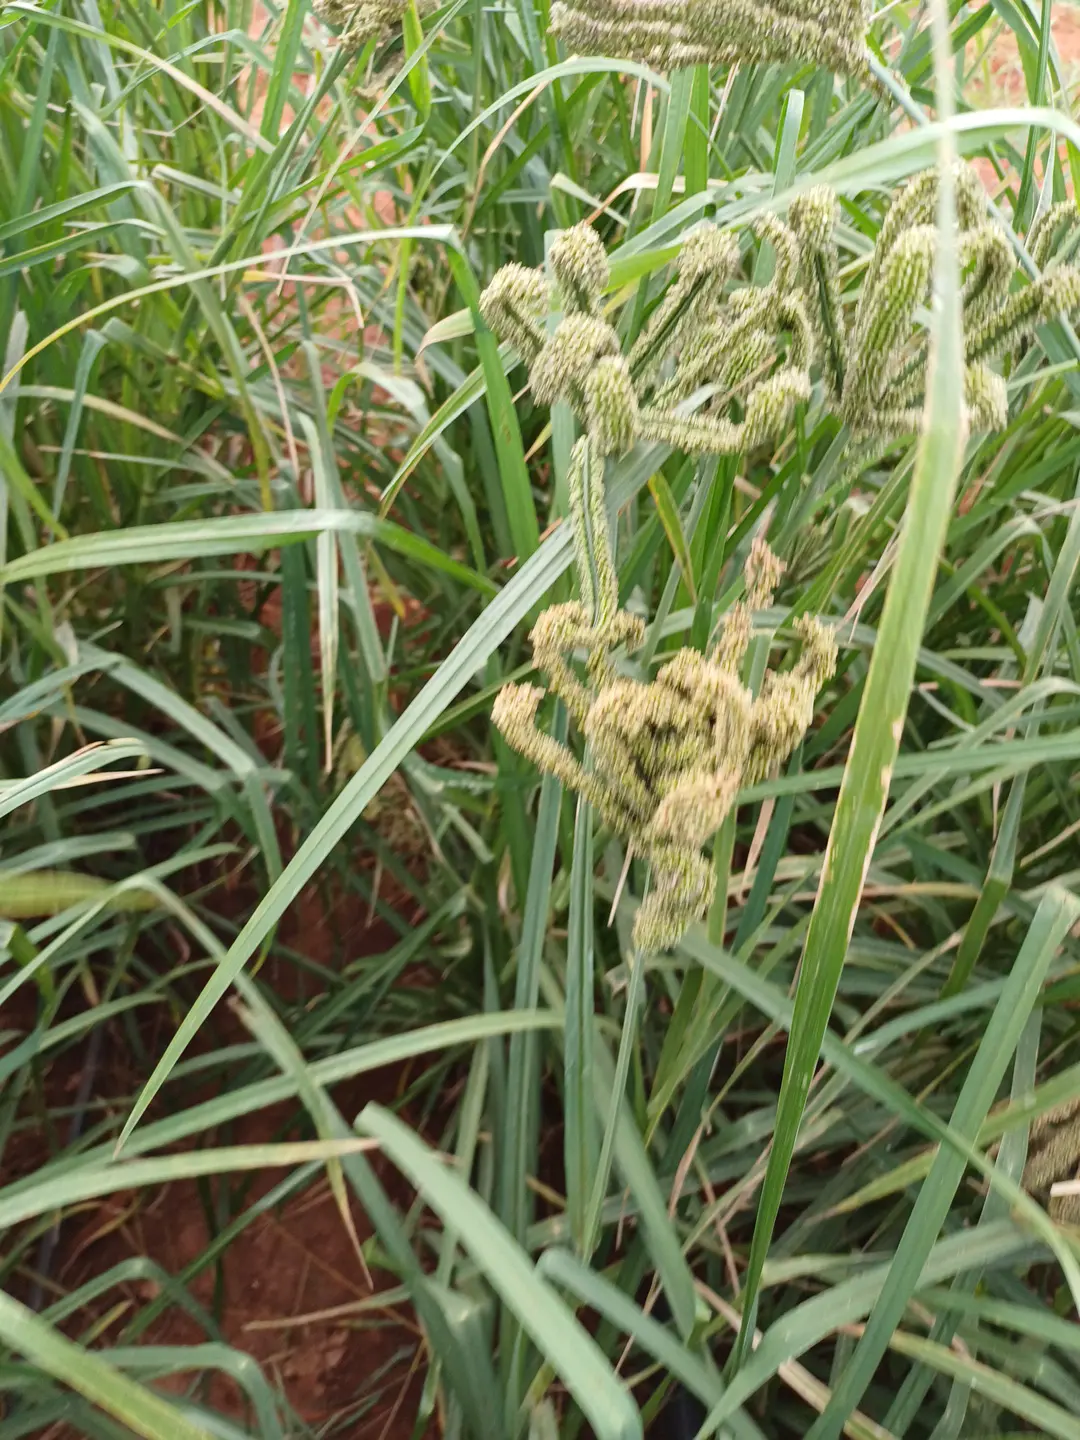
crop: finger millet
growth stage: filling grain
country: Kenya
